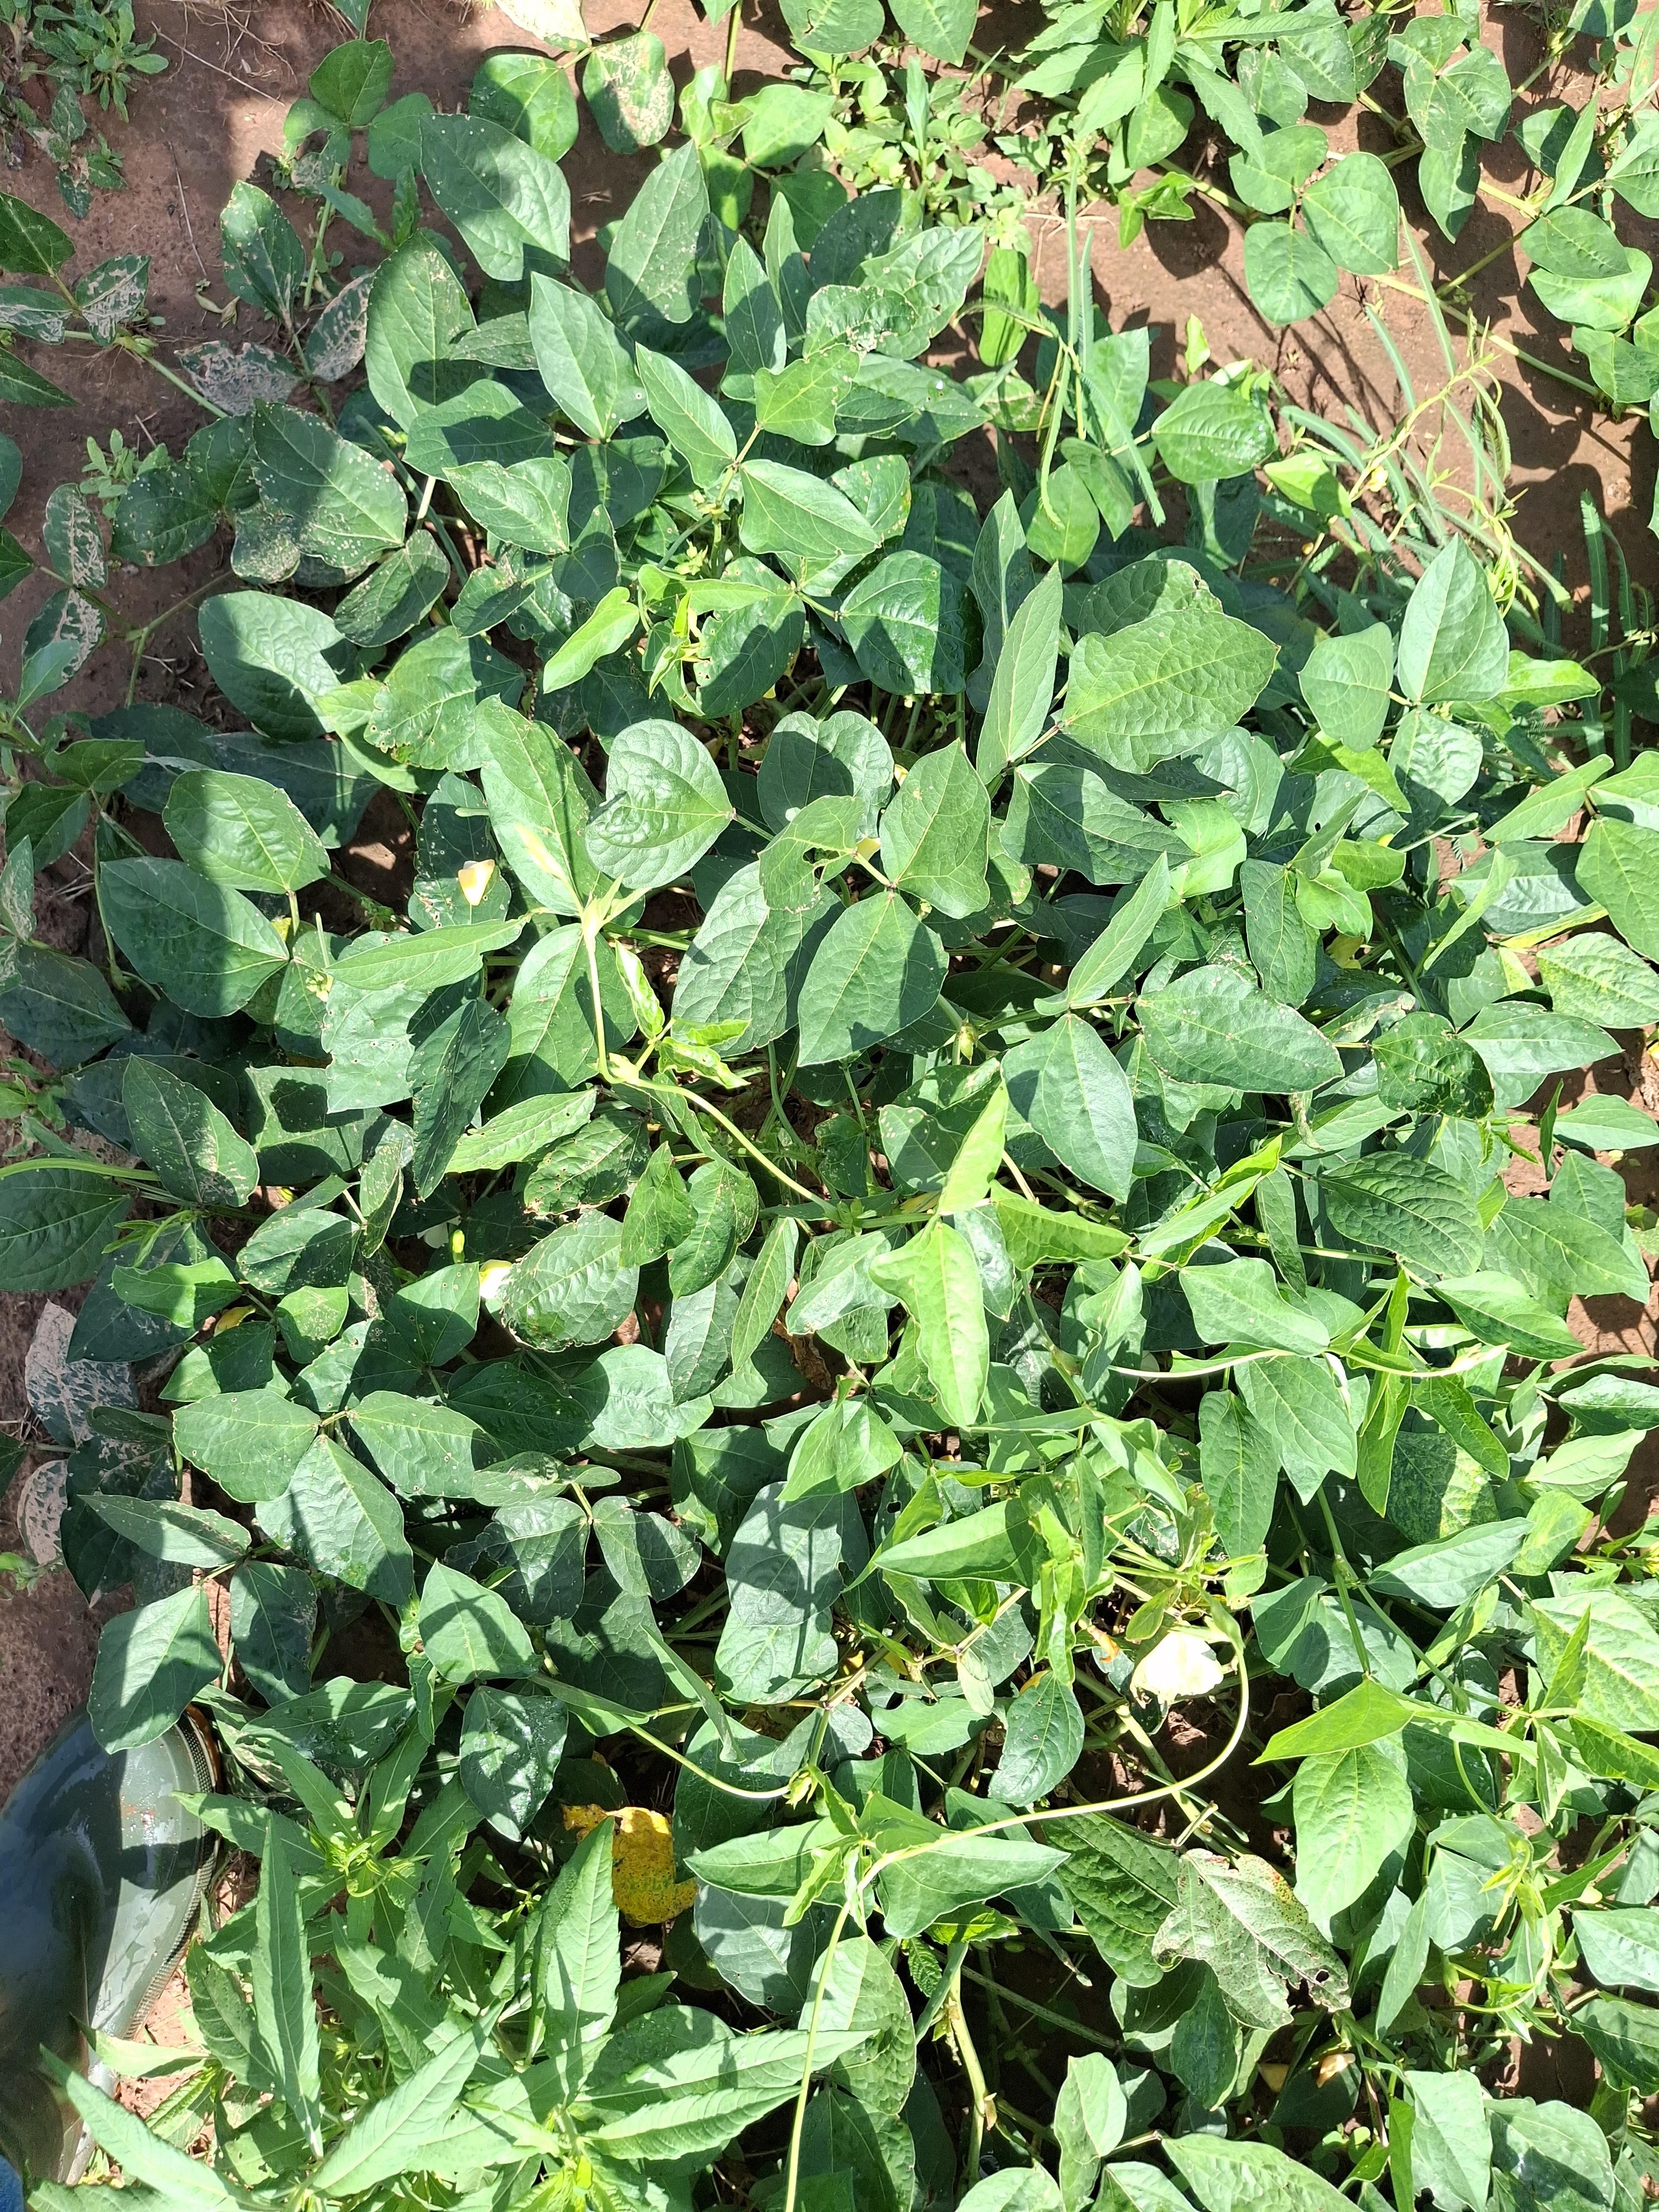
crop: cowpea
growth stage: development pod
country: Nigeria
